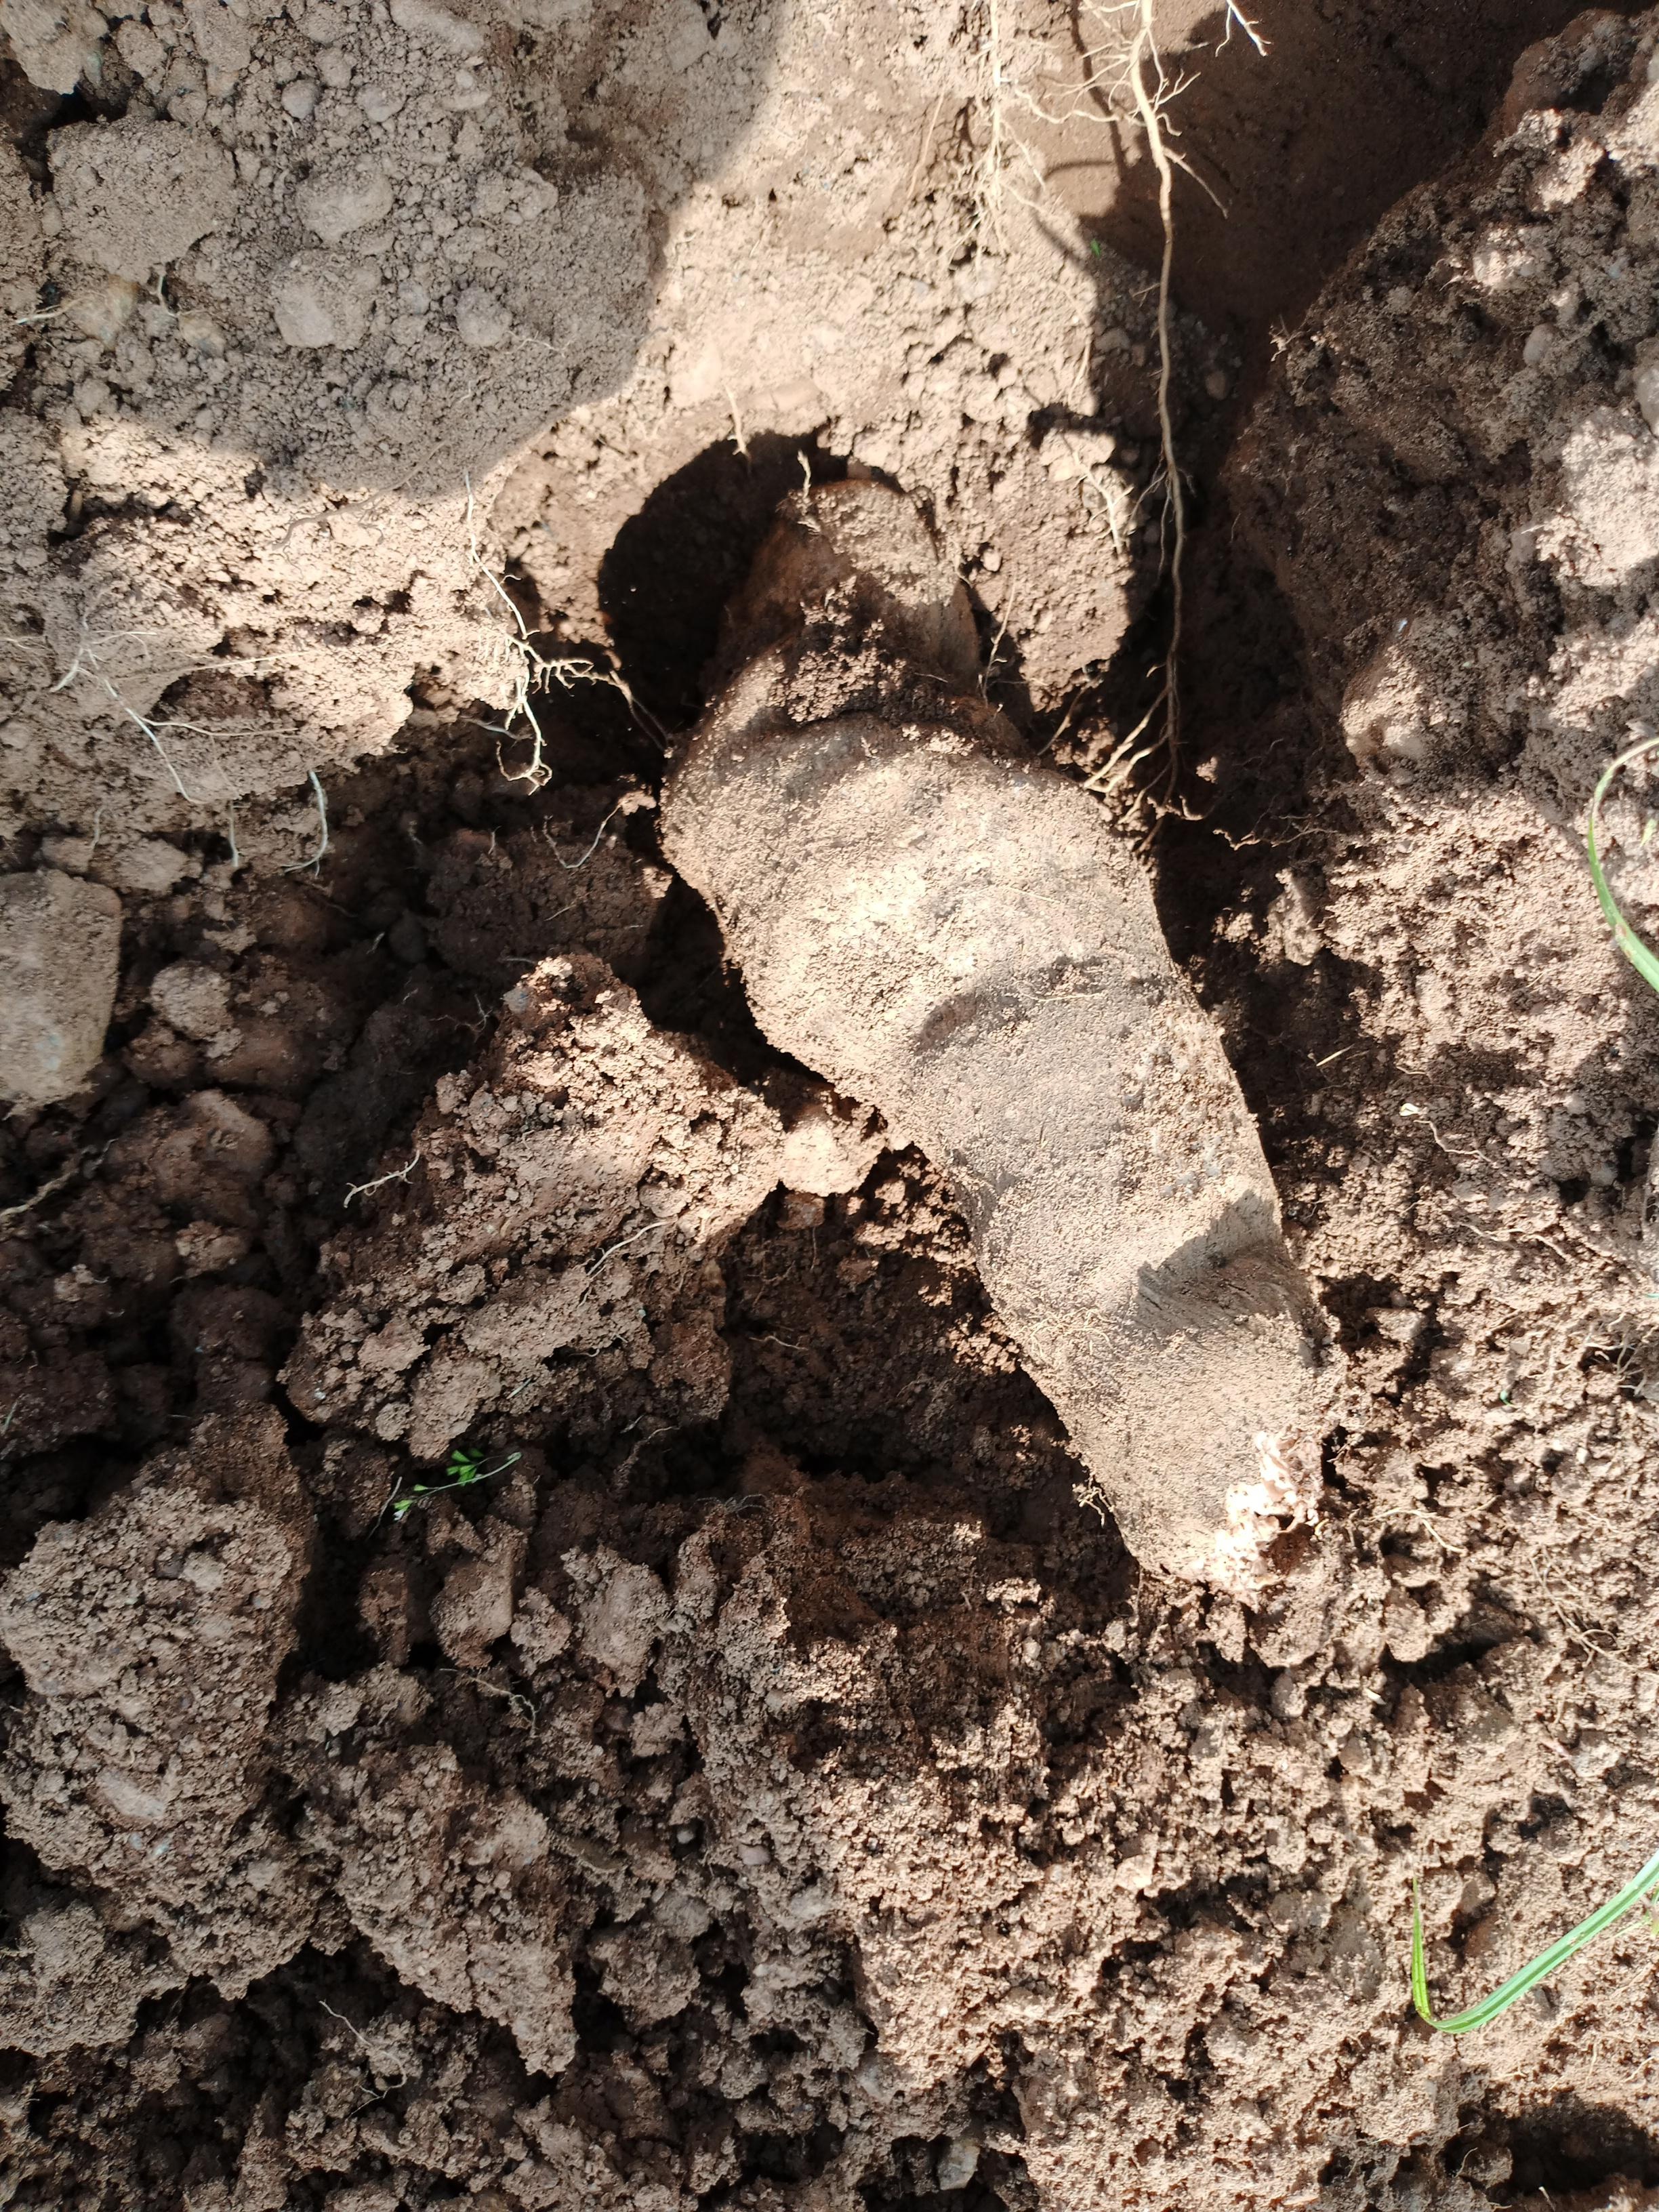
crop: yam
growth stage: harvest
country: Nigeria
